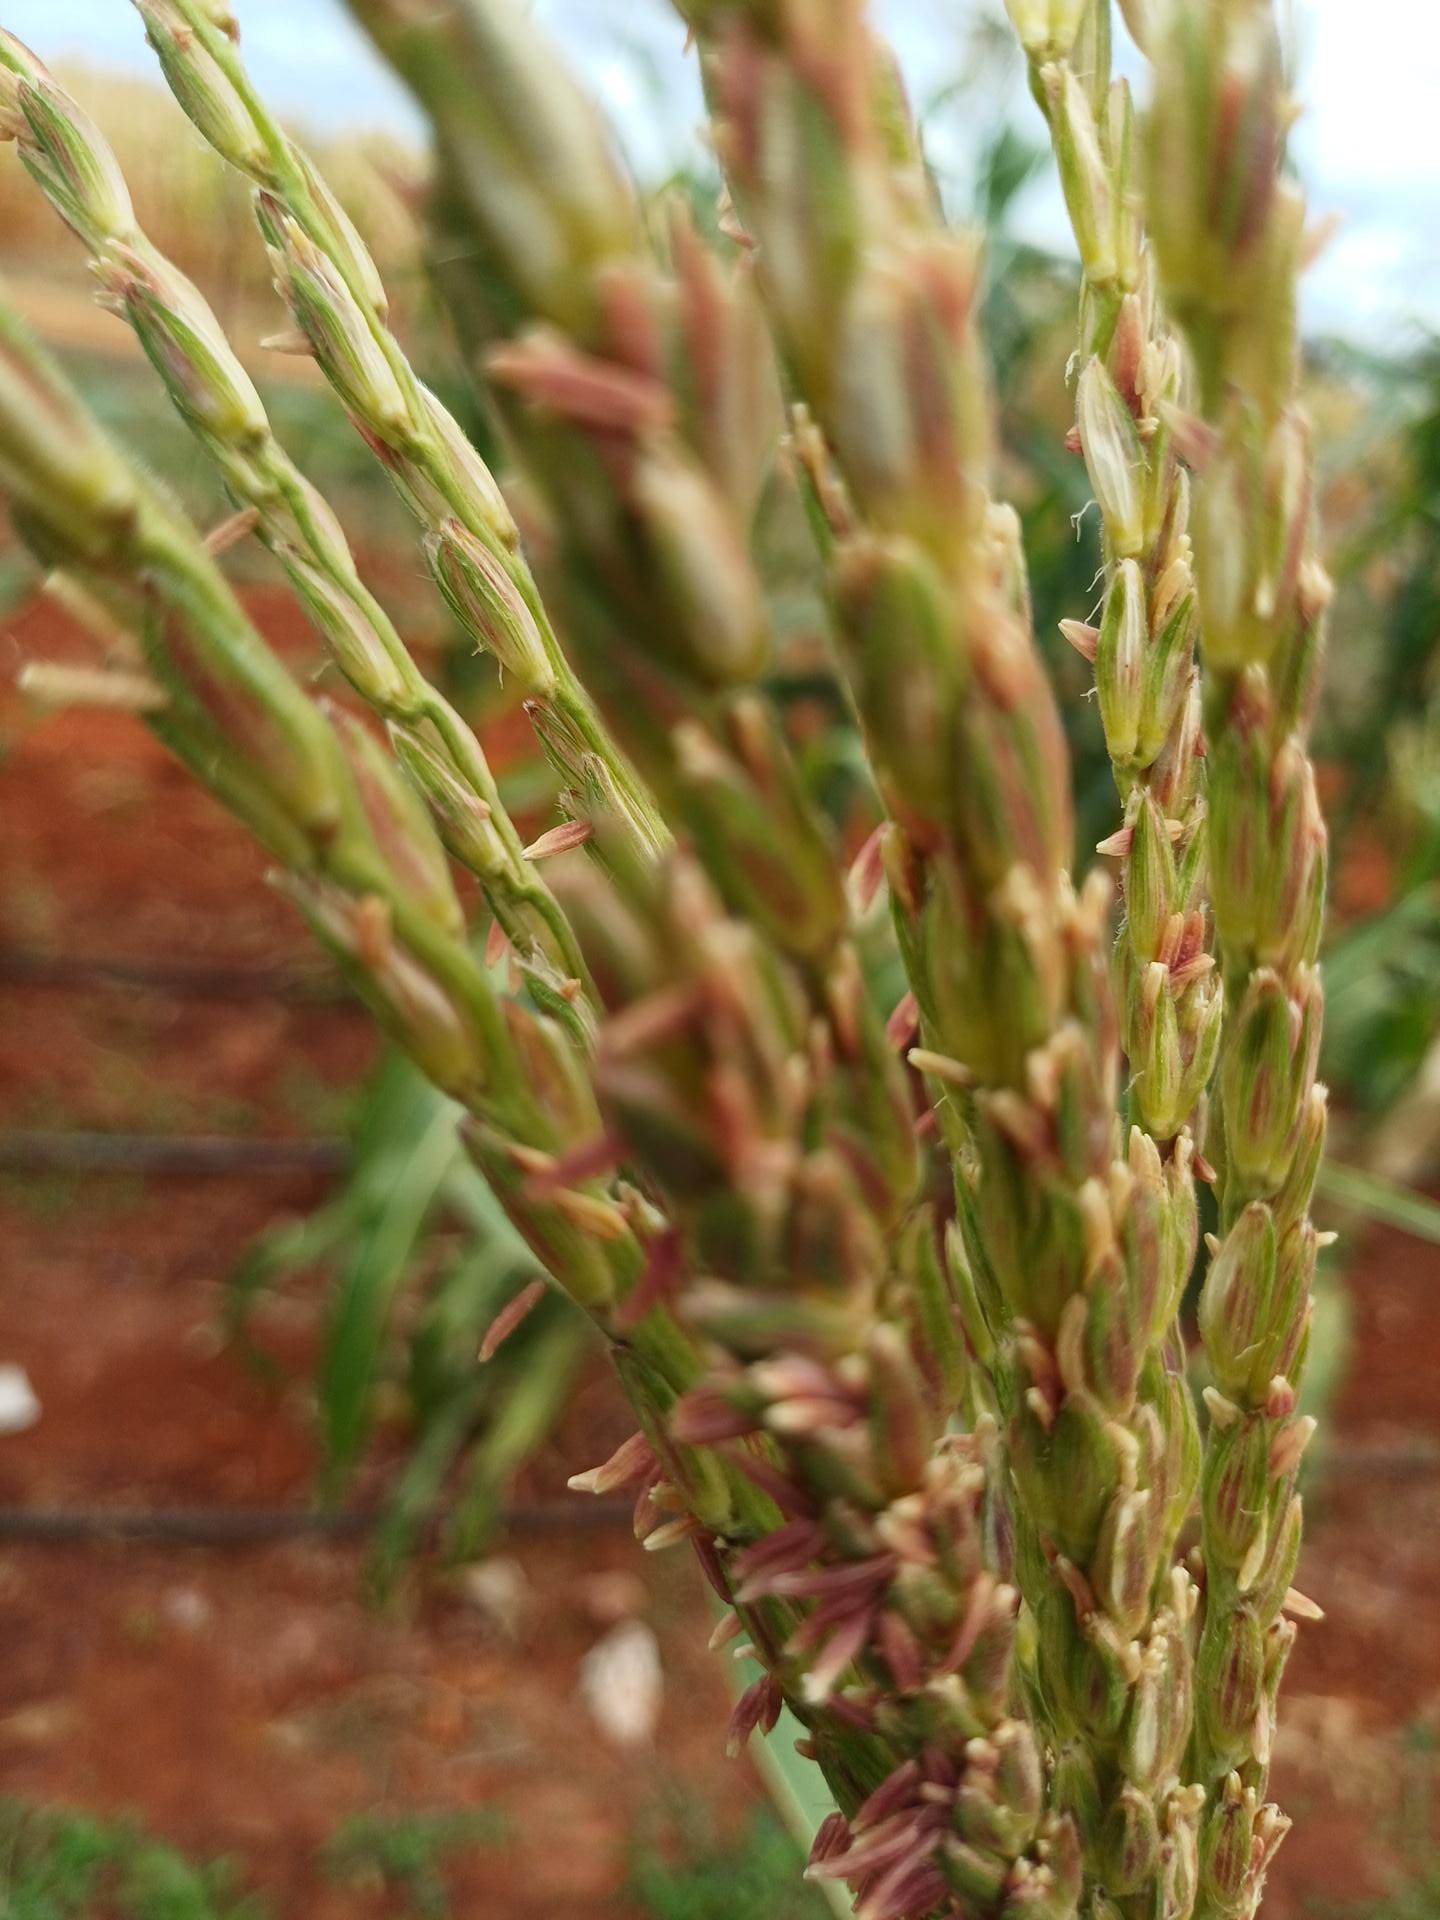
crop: maize
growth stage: flowering
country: Kenya
